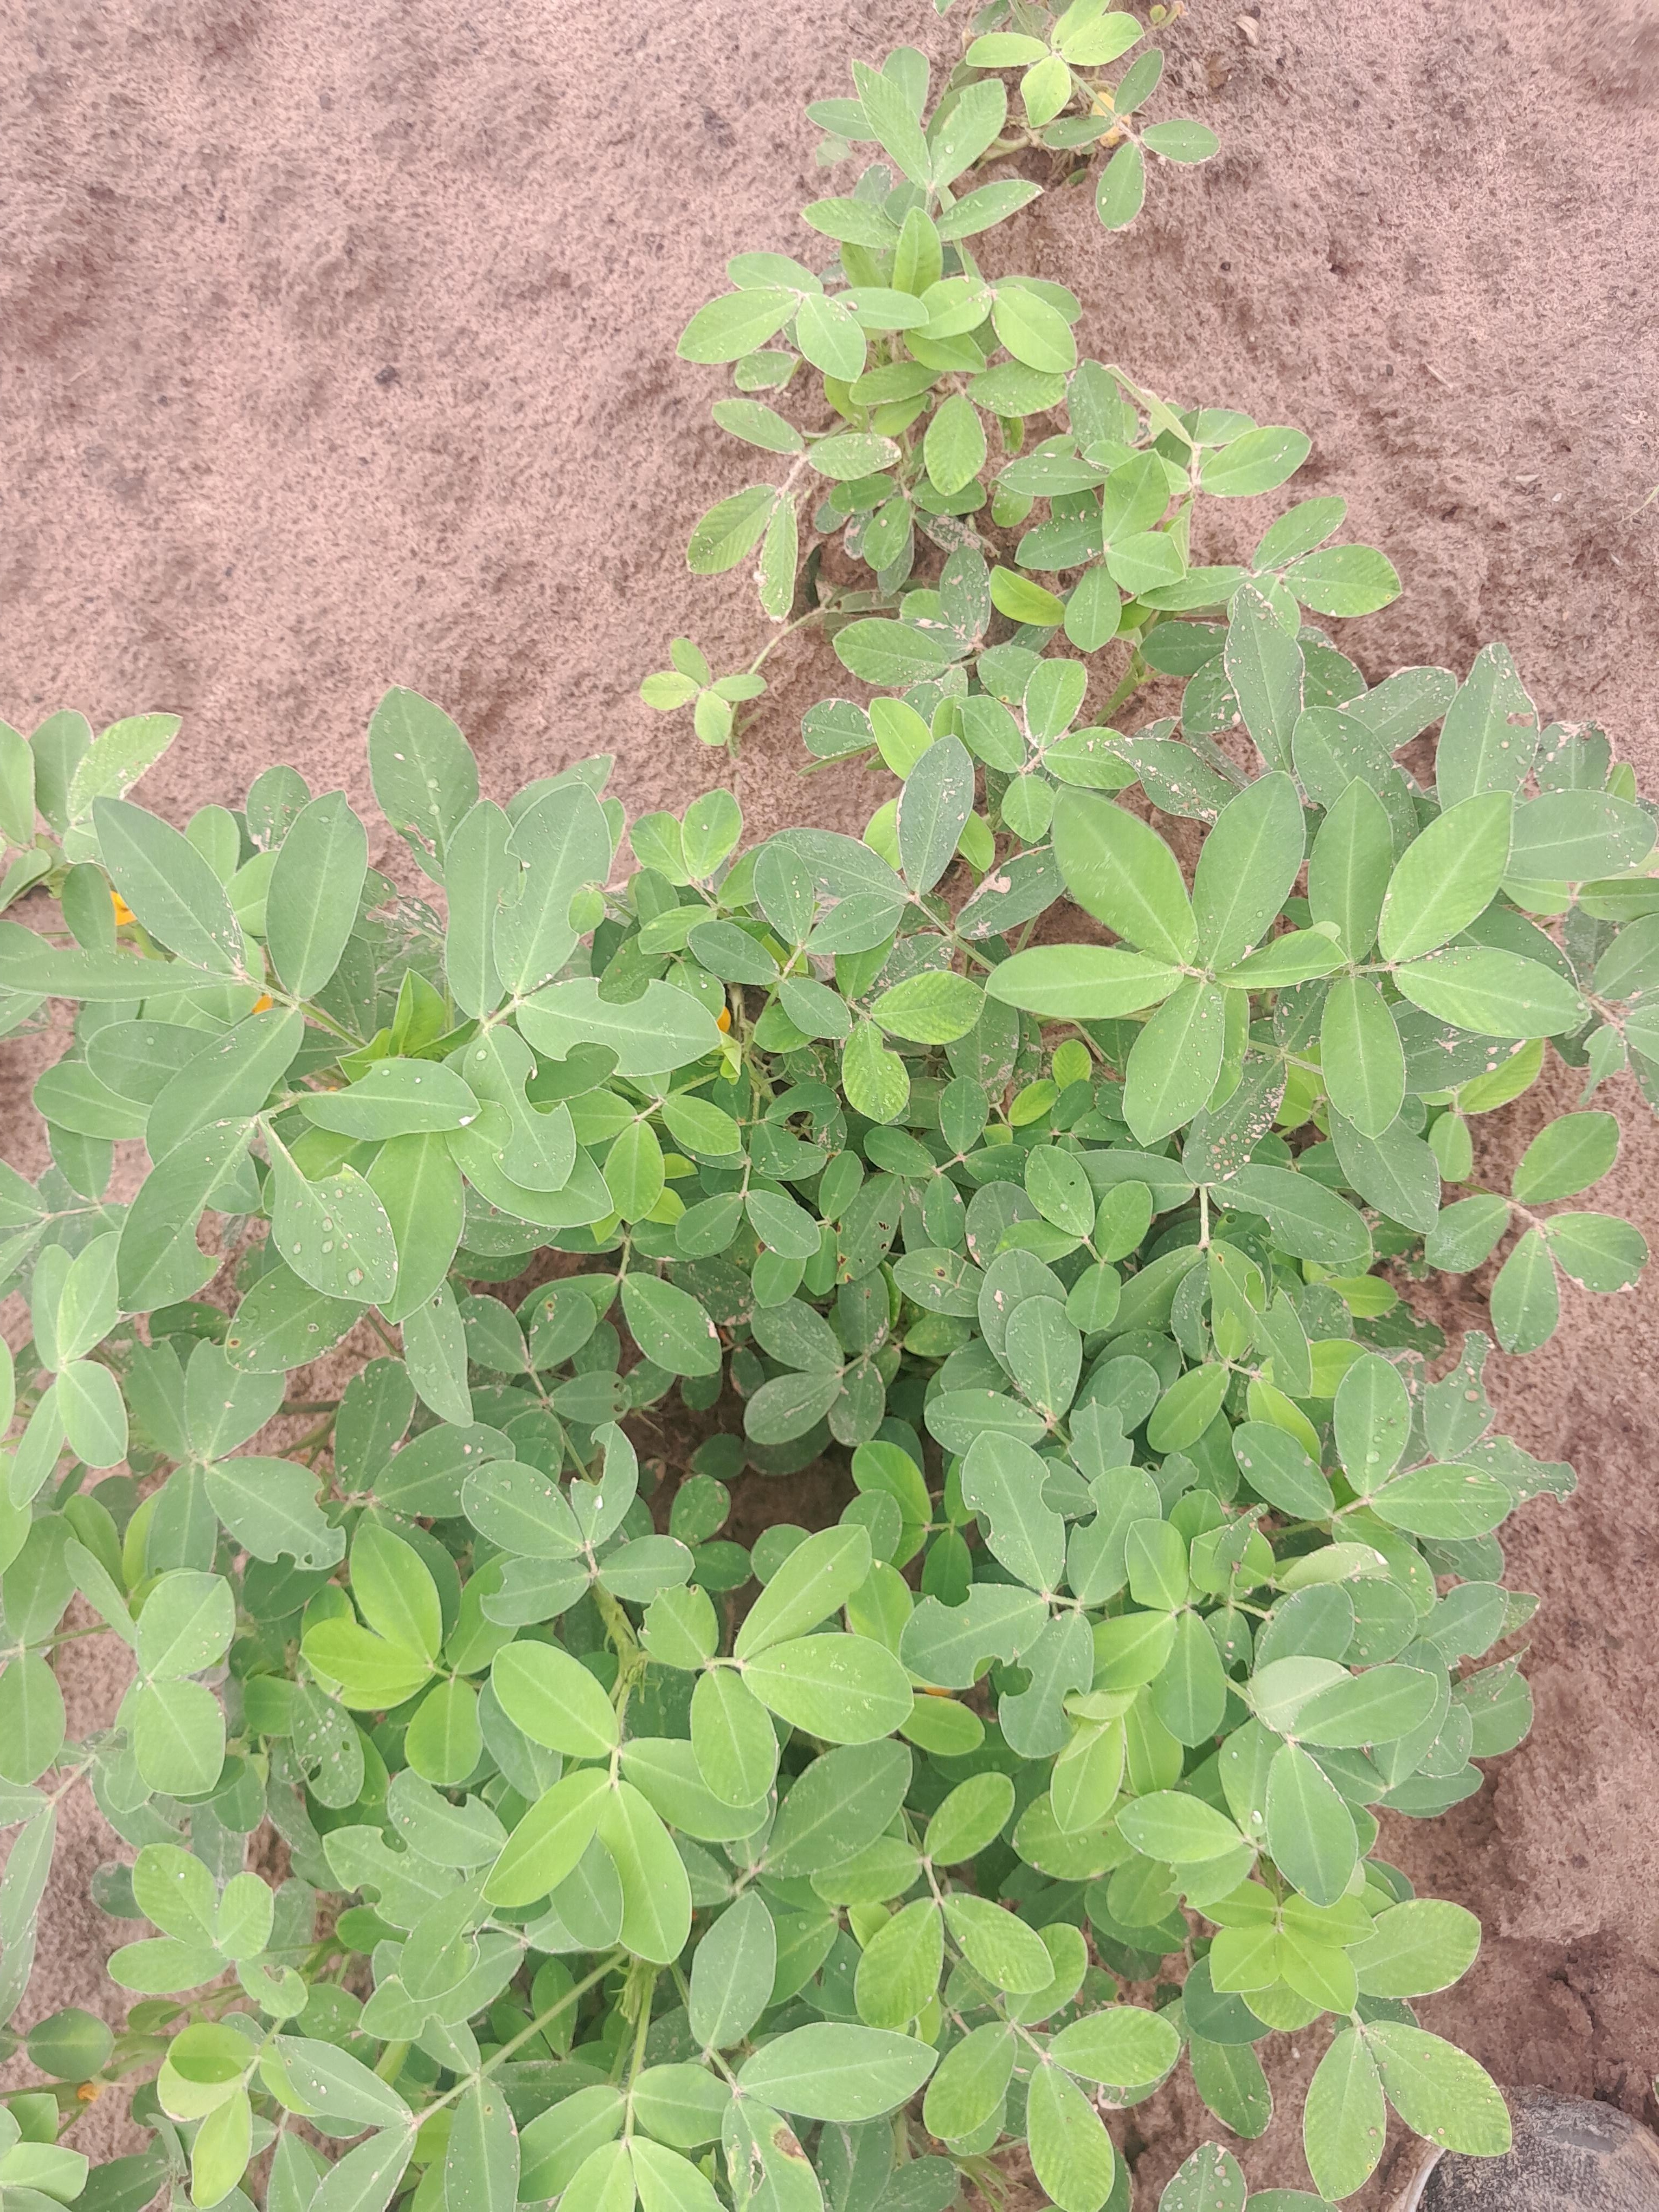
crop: groundnut
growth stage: flowering
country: Senegal
